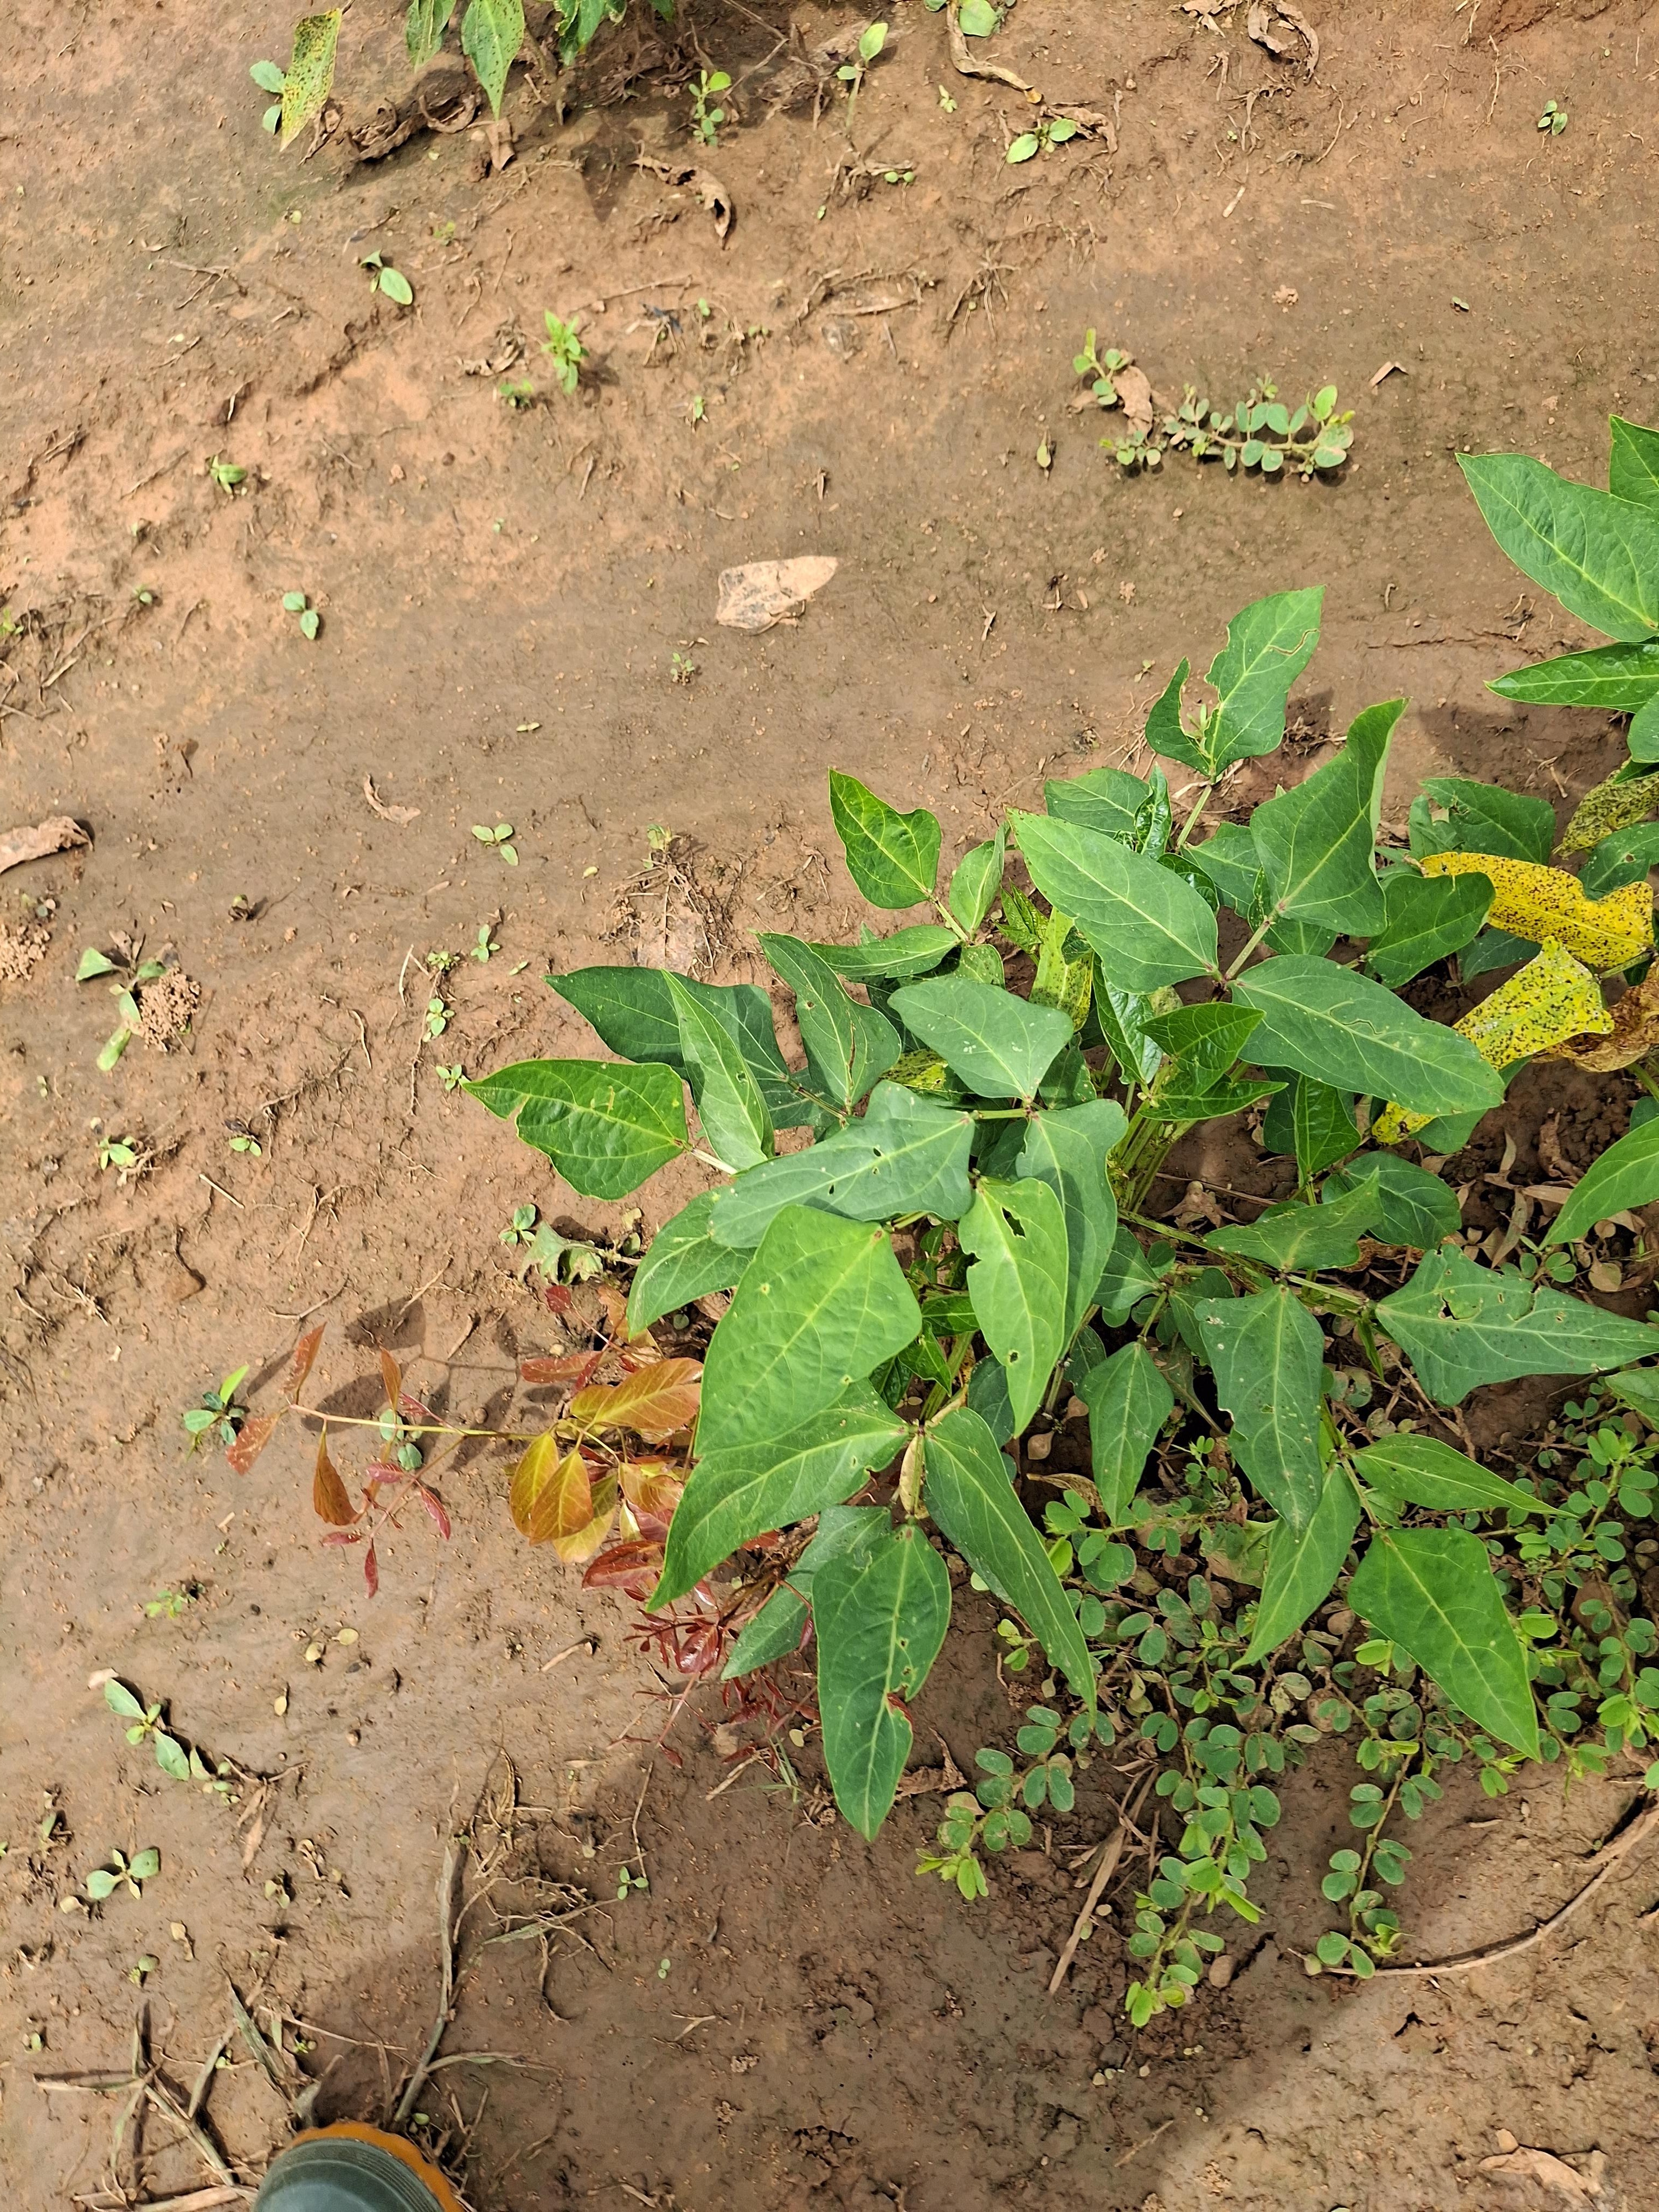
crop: cowpea
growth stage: vegetative
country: Nigeria
